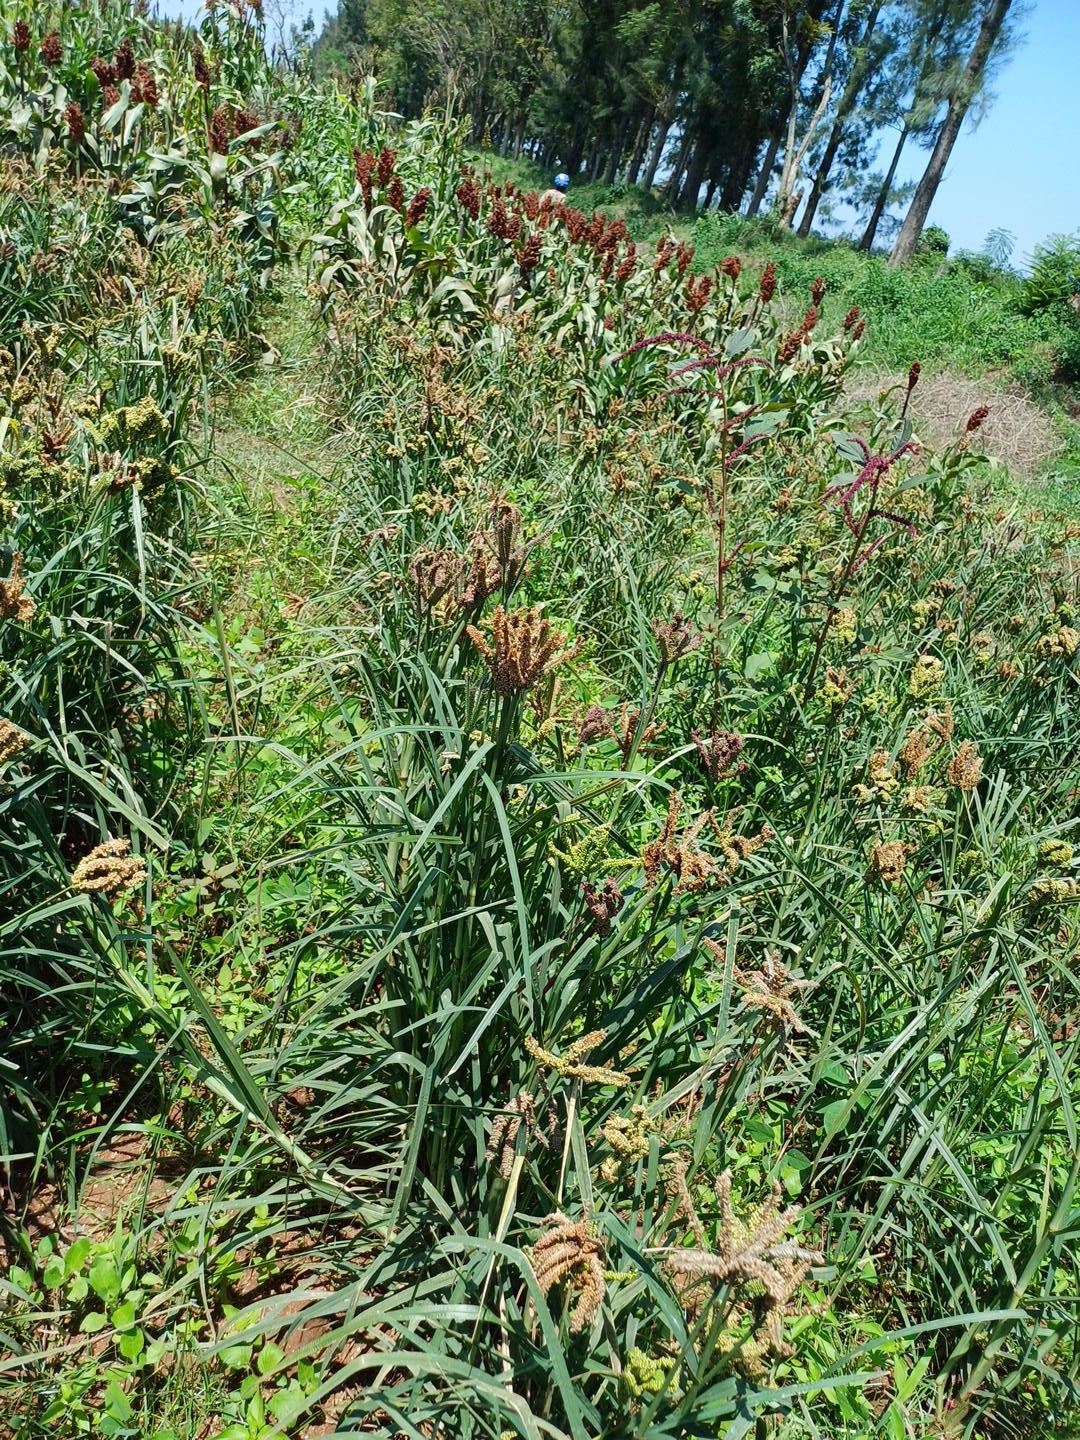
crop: finger millet
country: Kenya
